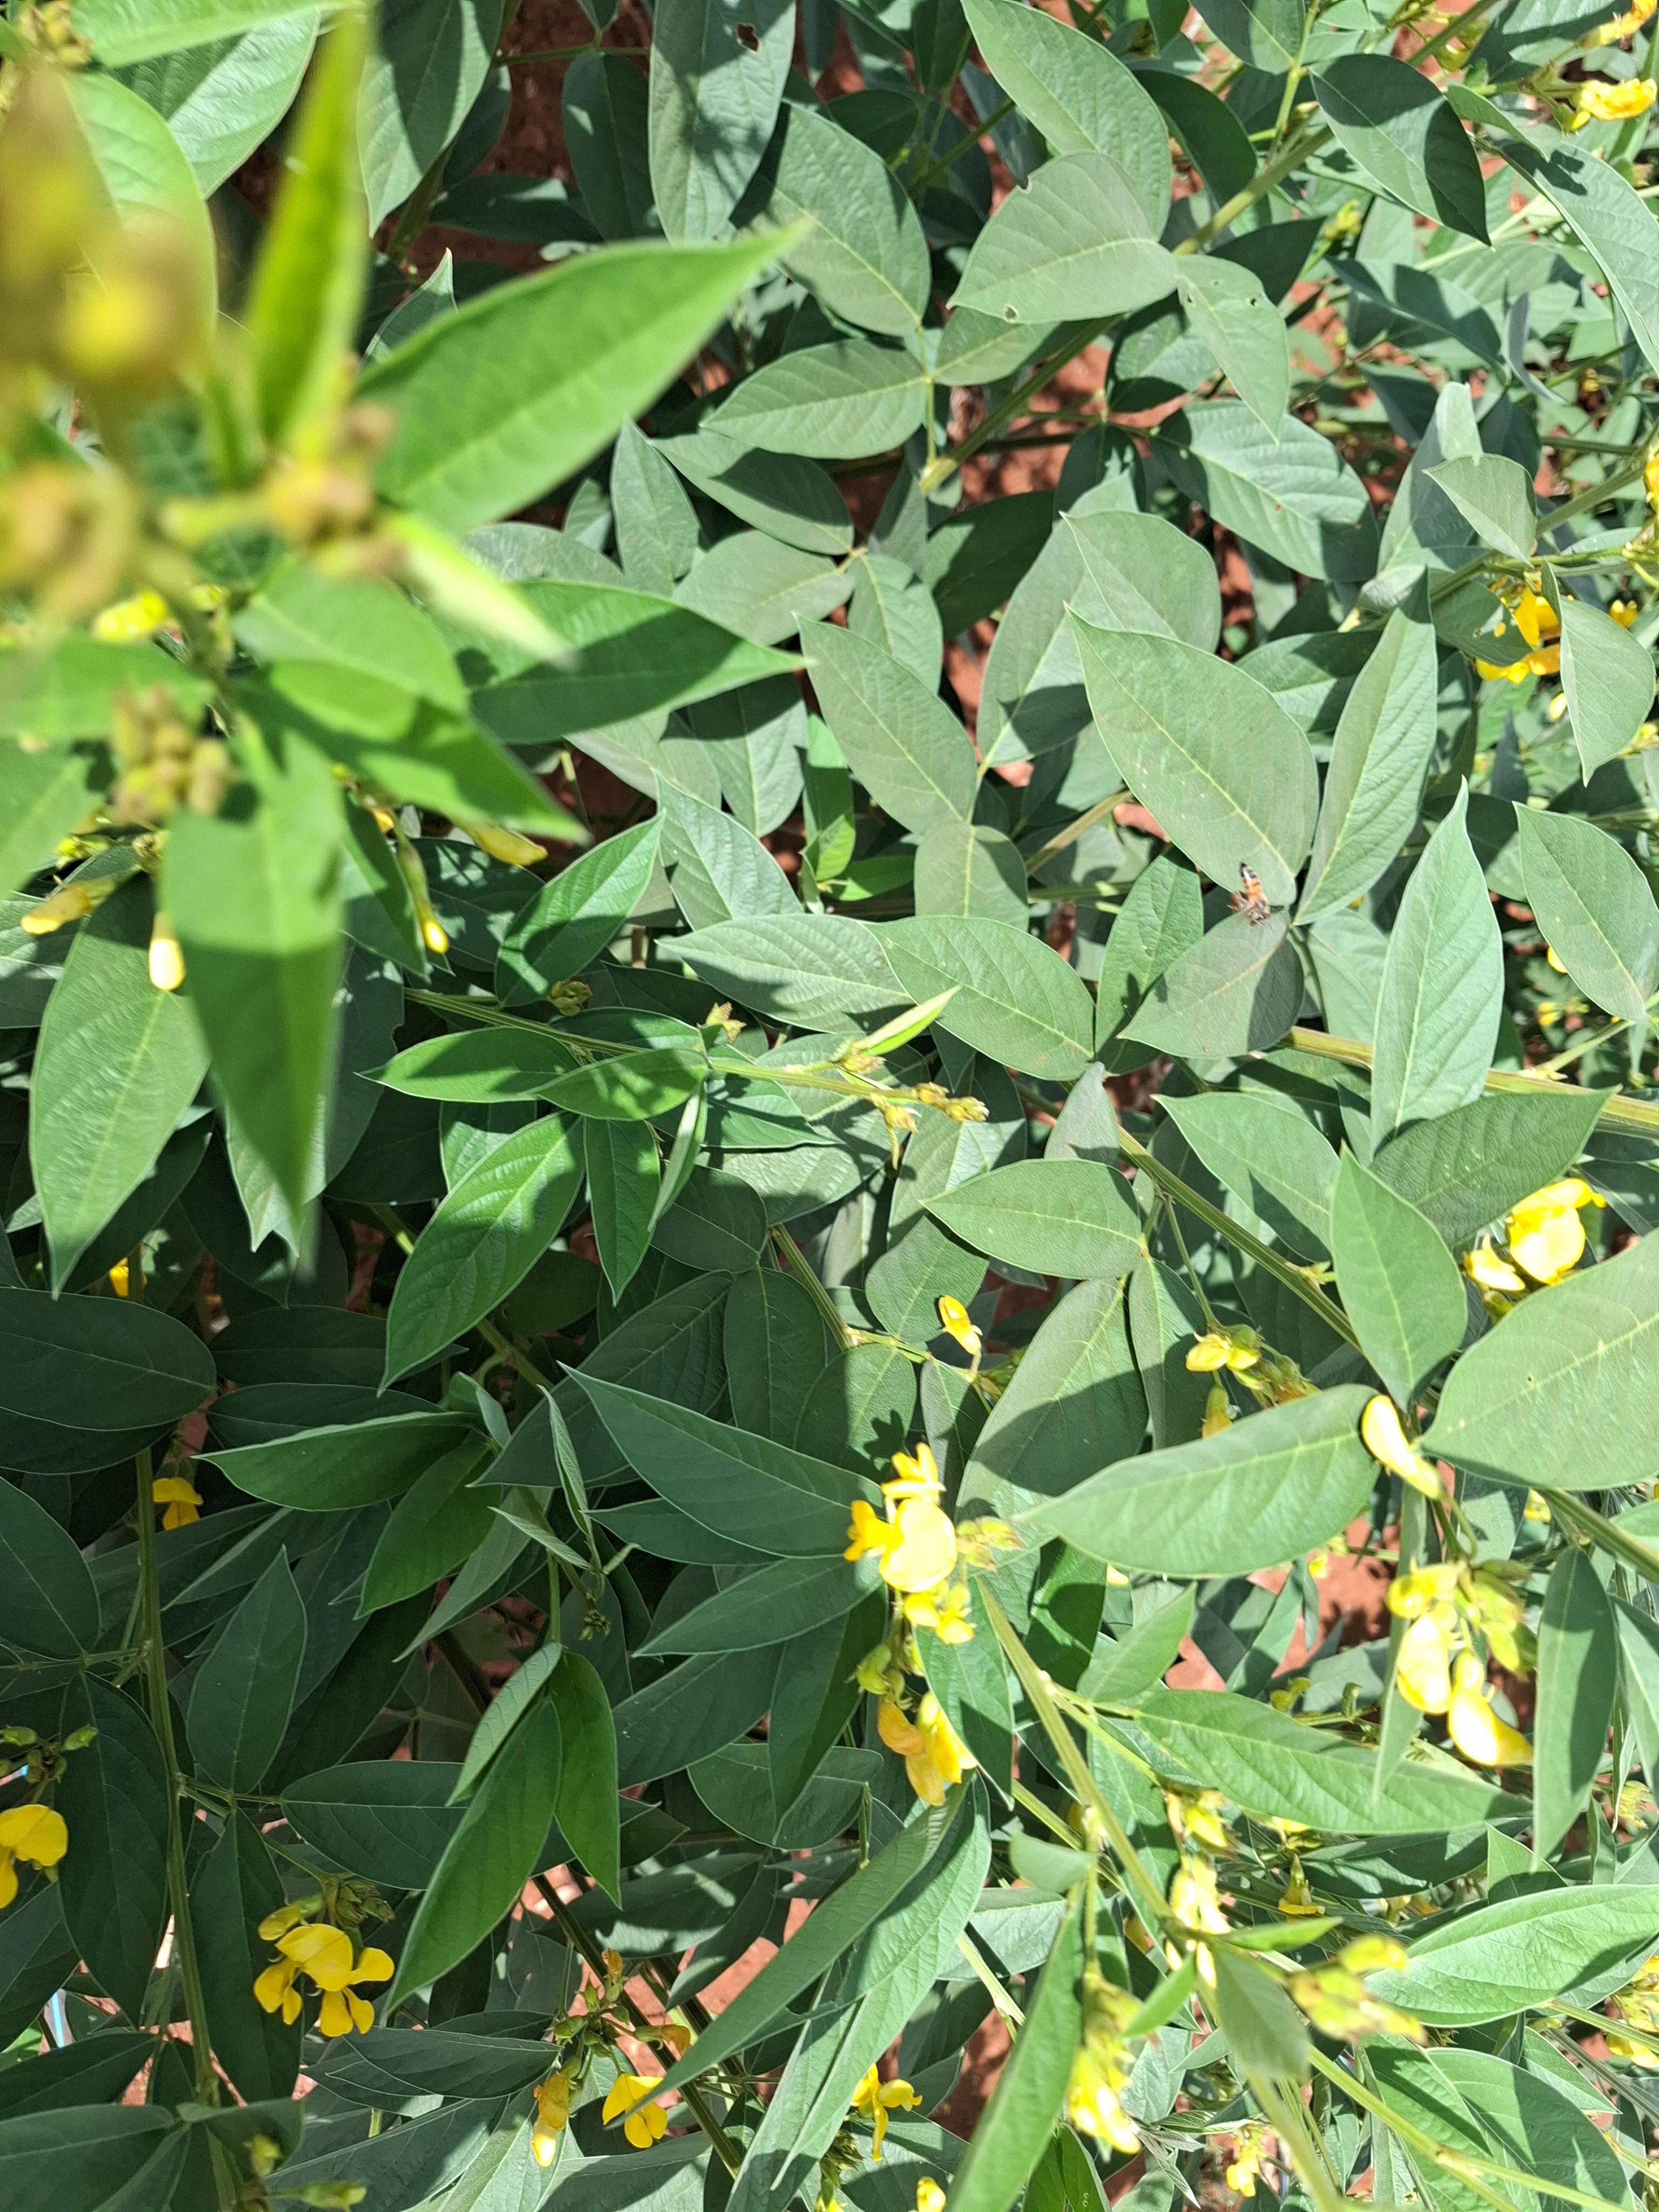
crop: pigeonpea
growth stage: development pod
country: Kenya
